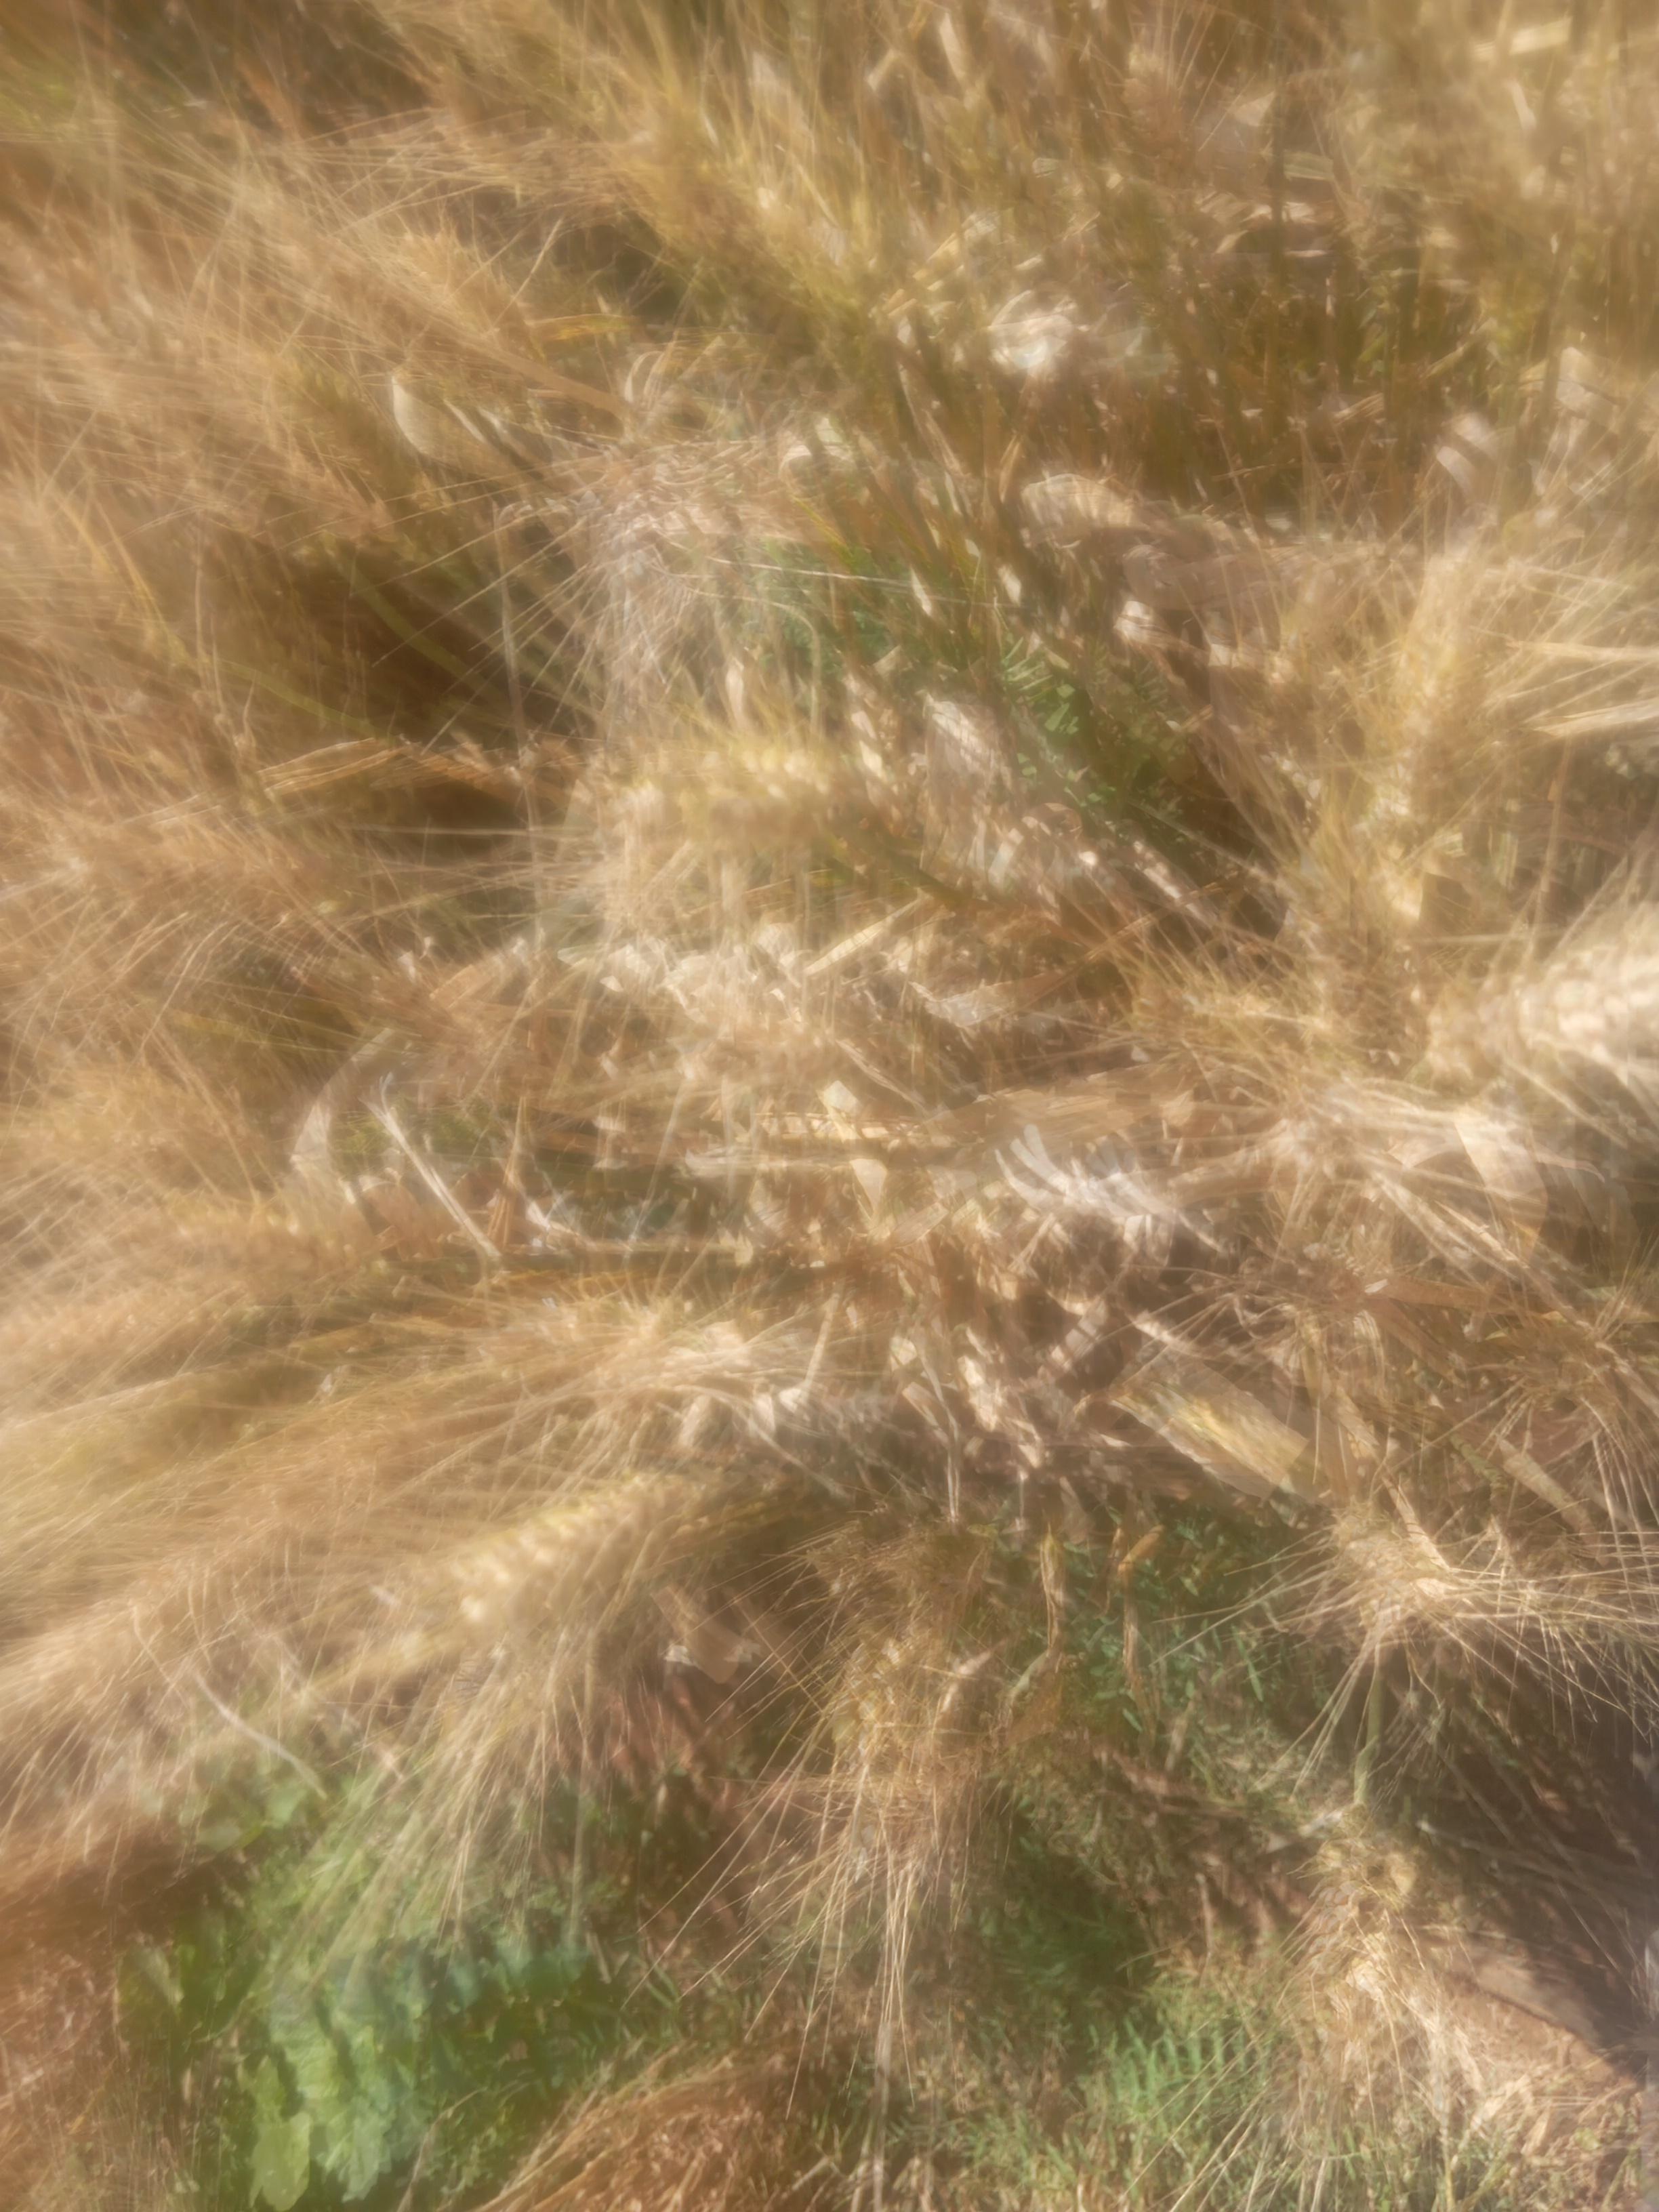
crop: wheat
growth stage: maturity
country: Kenya
